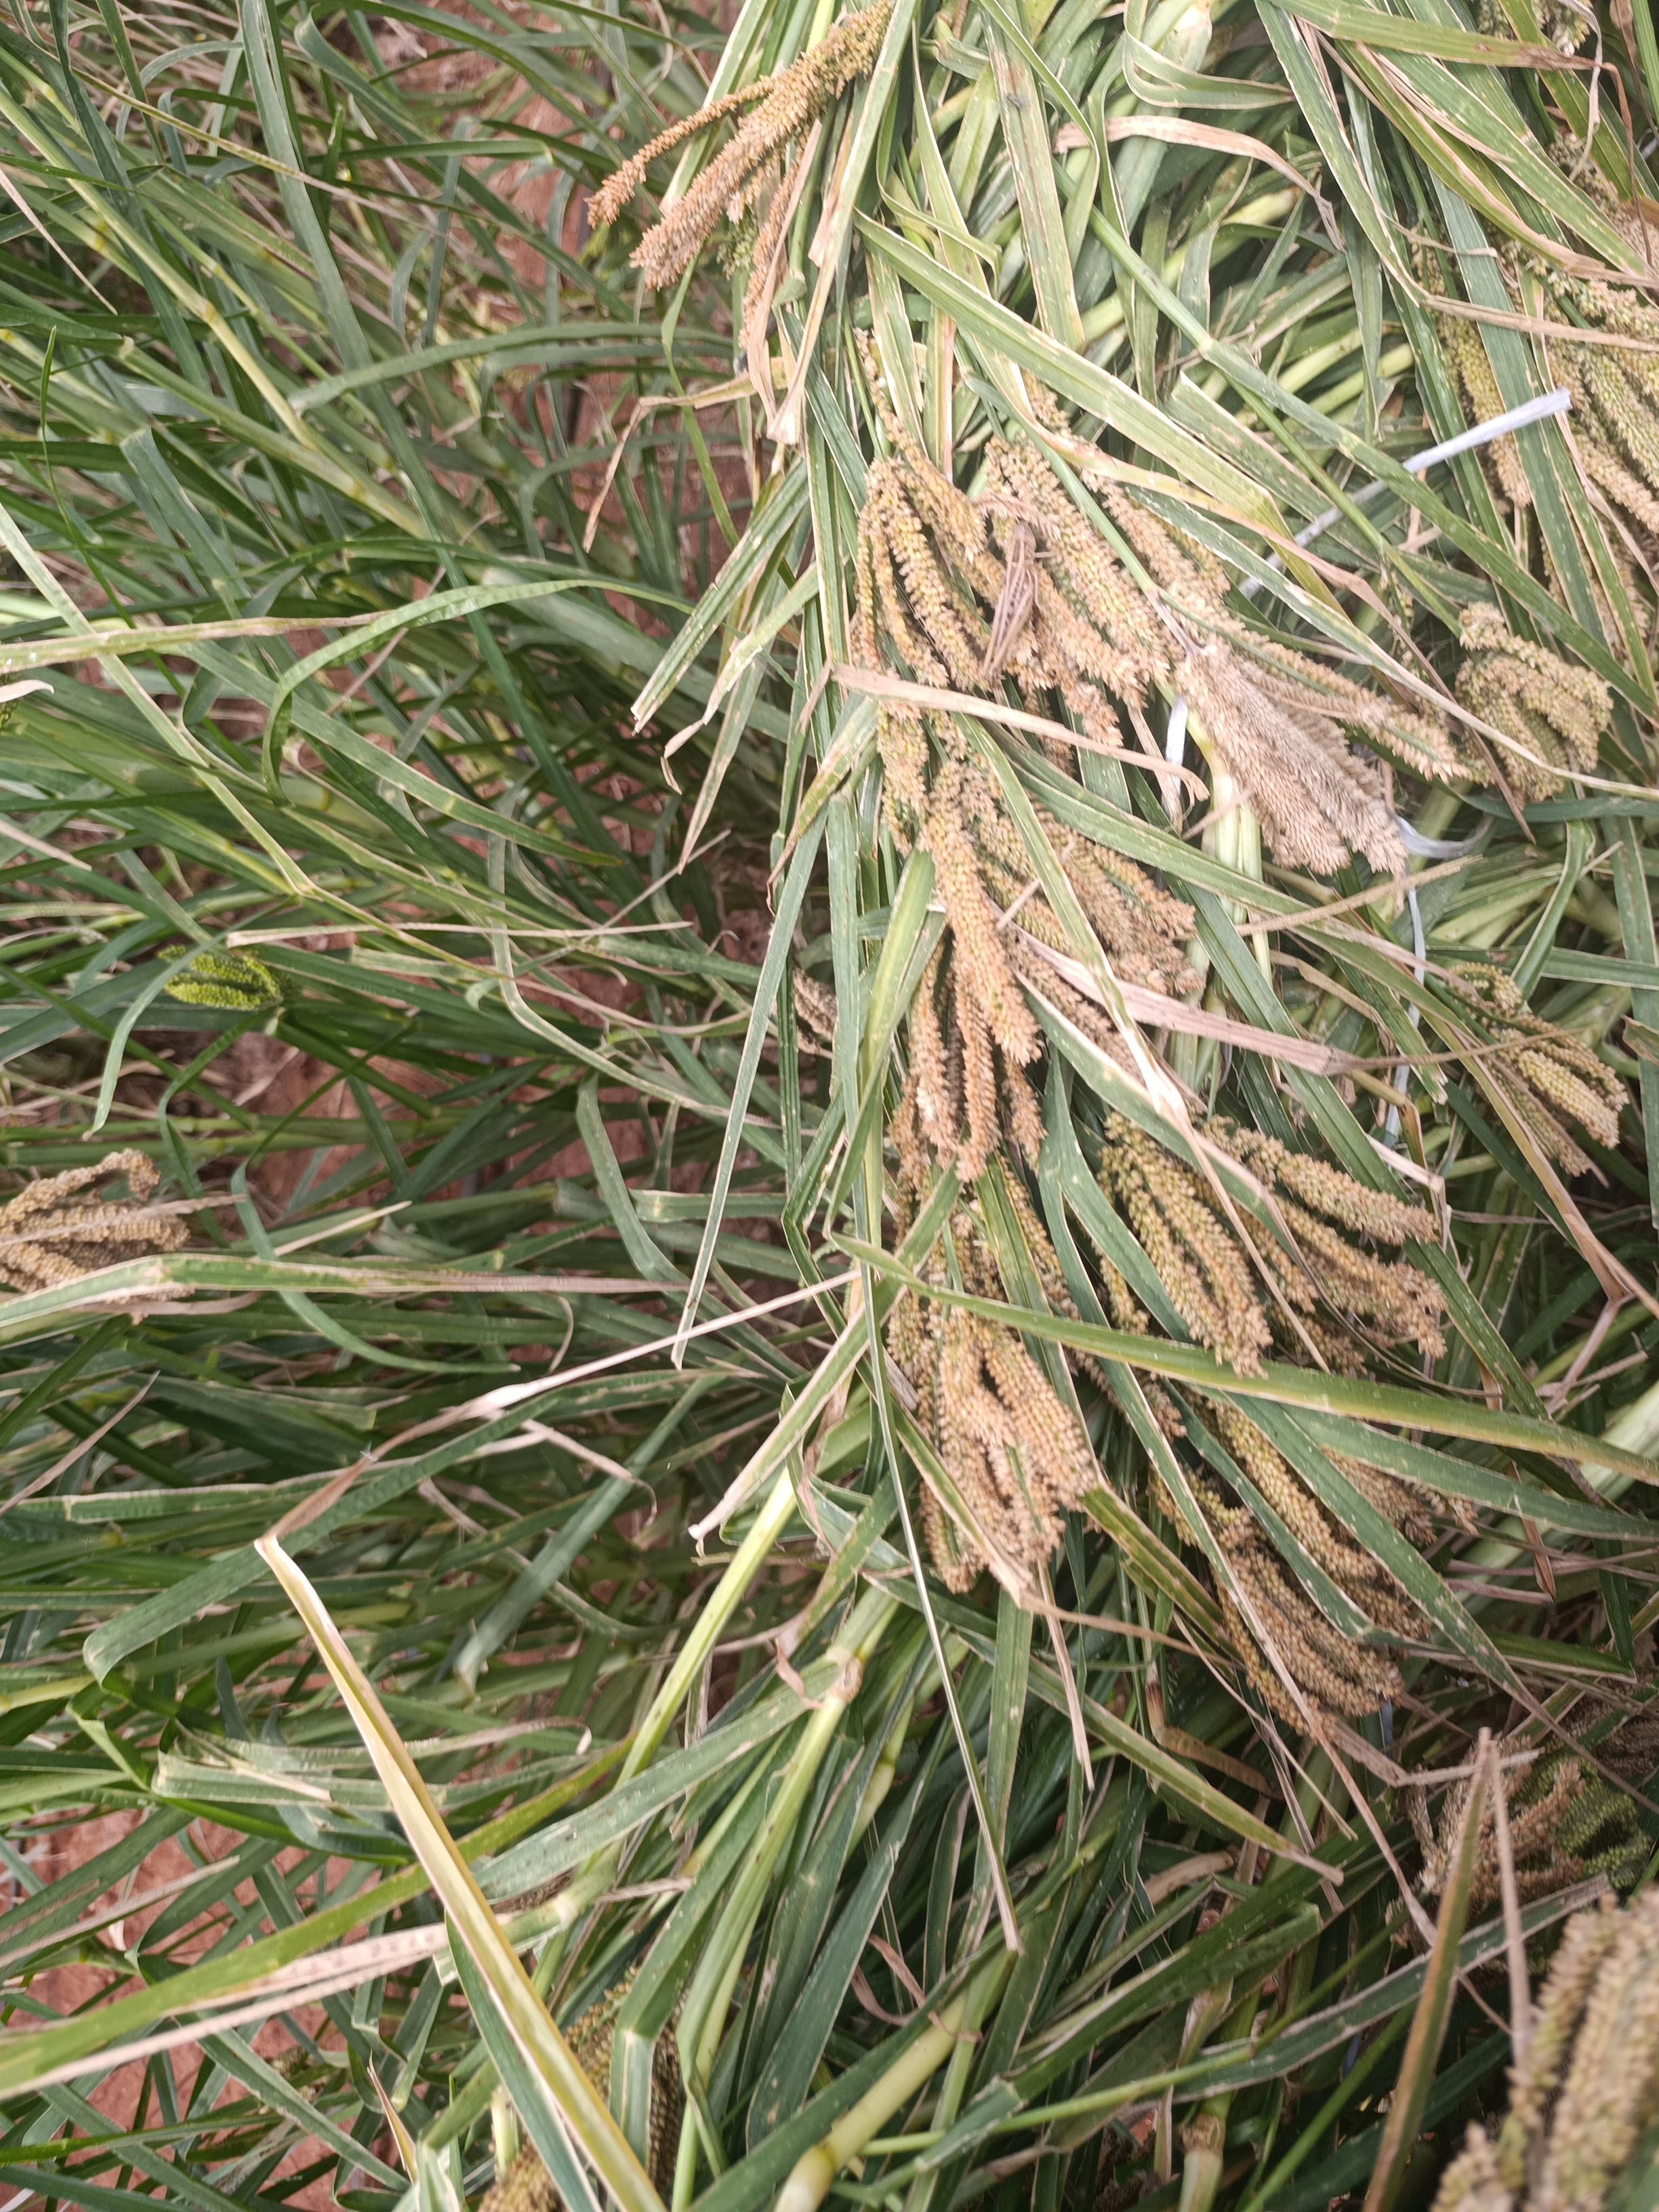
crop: finger millet
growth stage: filling grain
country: Kenya
